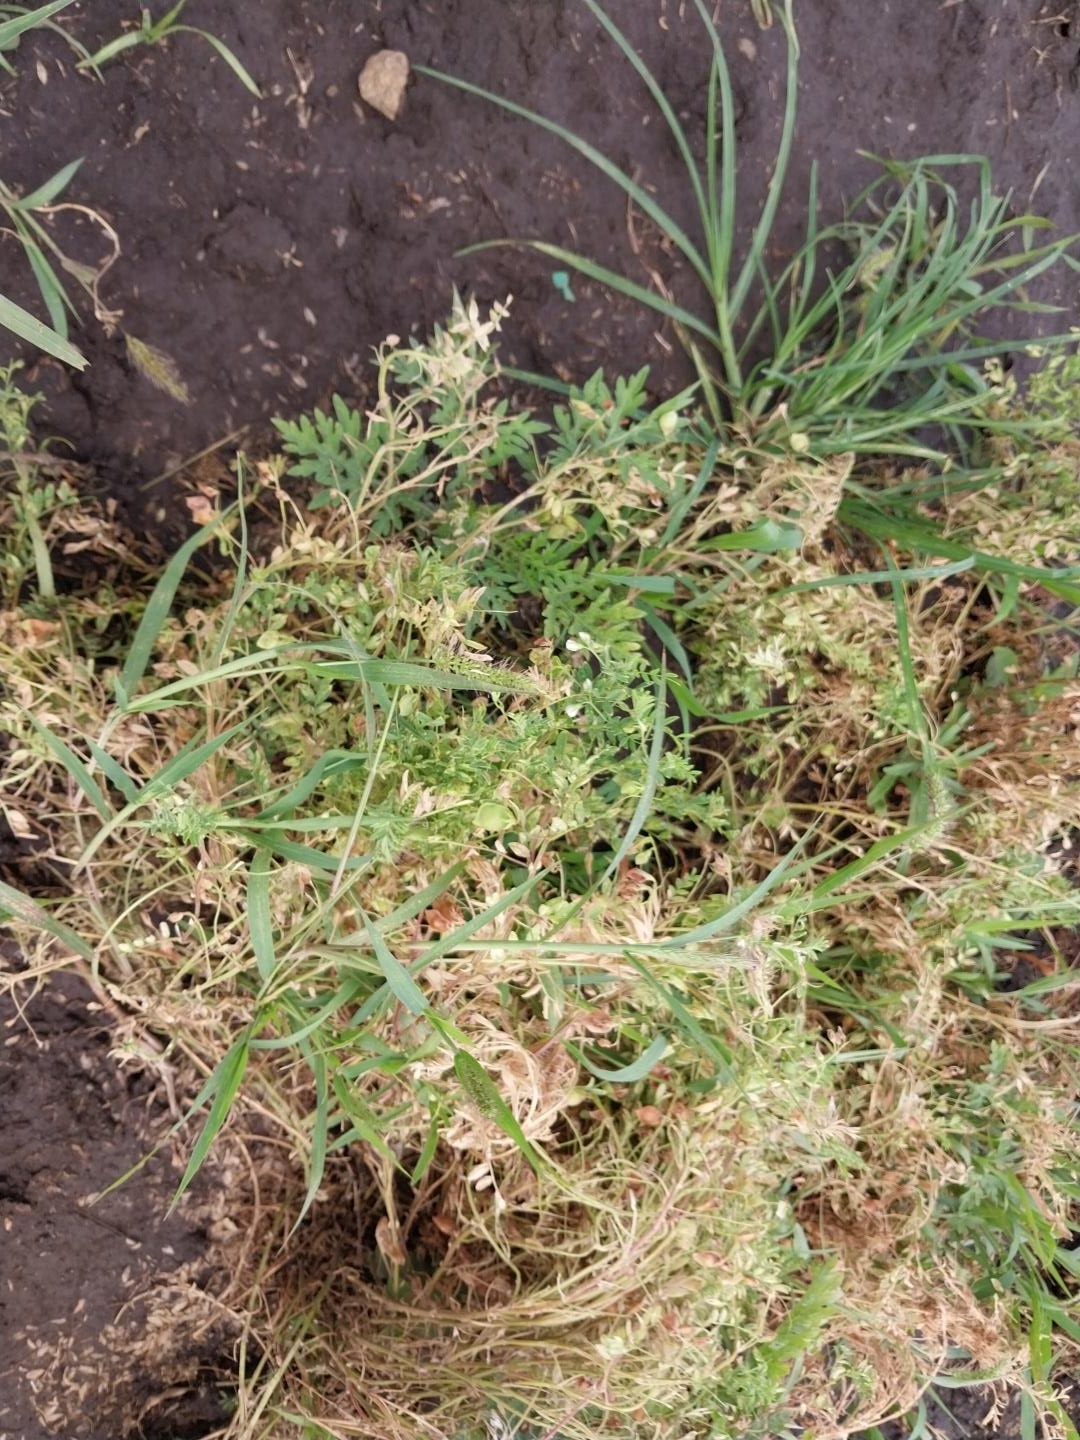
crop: lentil
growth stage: development pod
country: Tanzania
